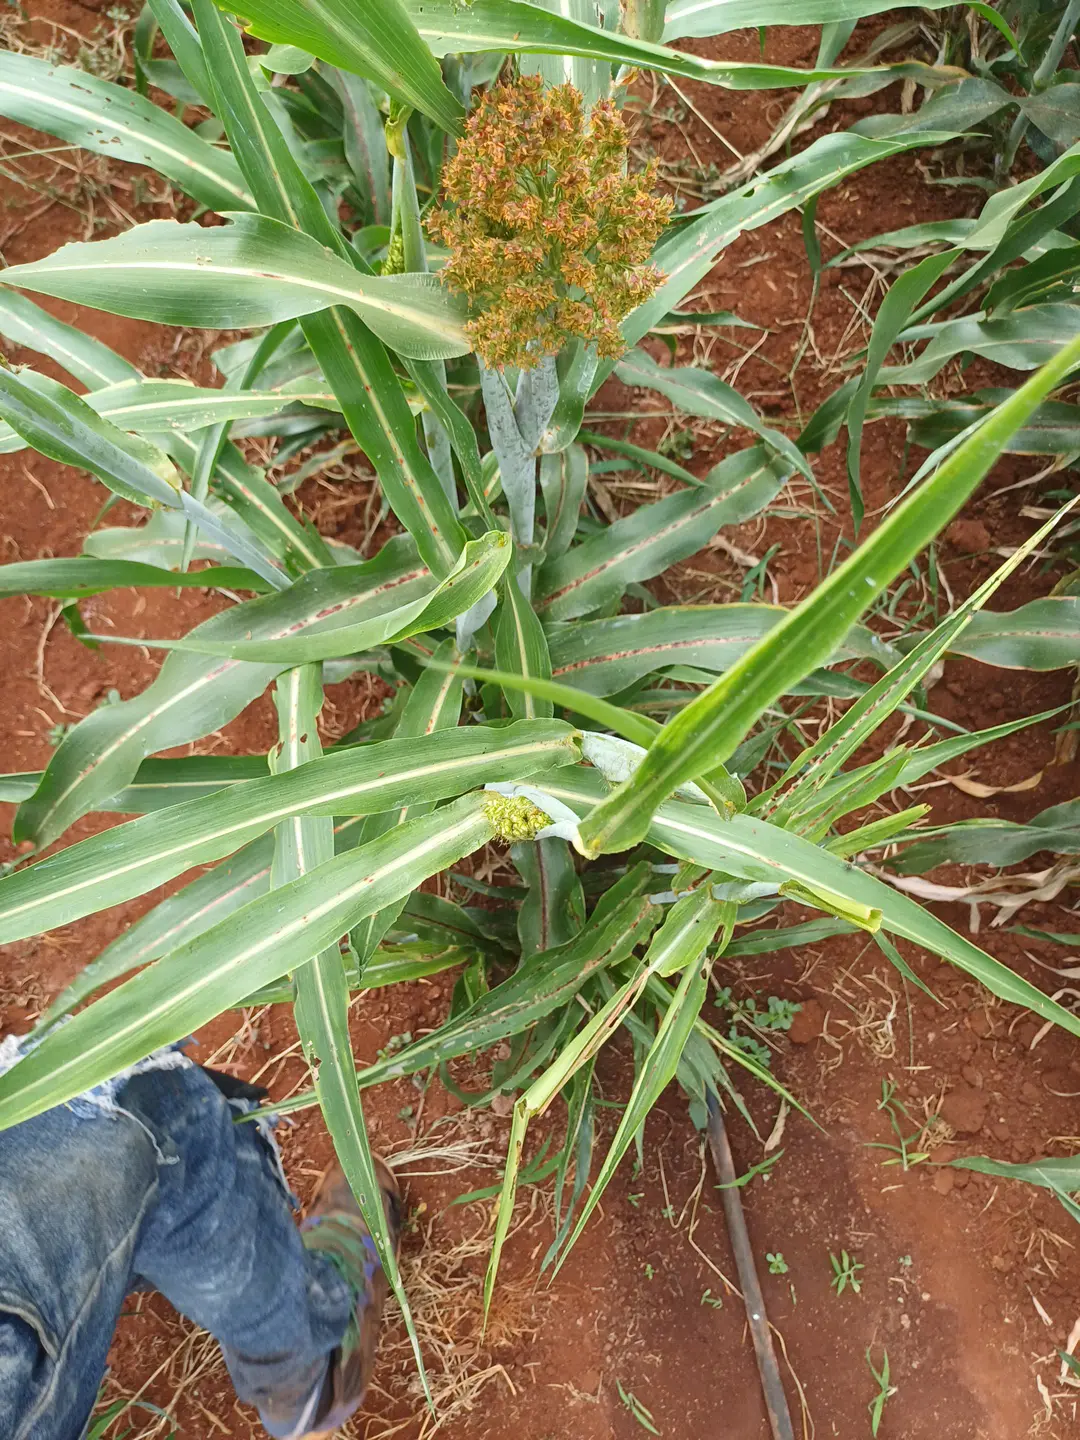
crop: sorghum
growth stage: filling grain
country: Kenya
